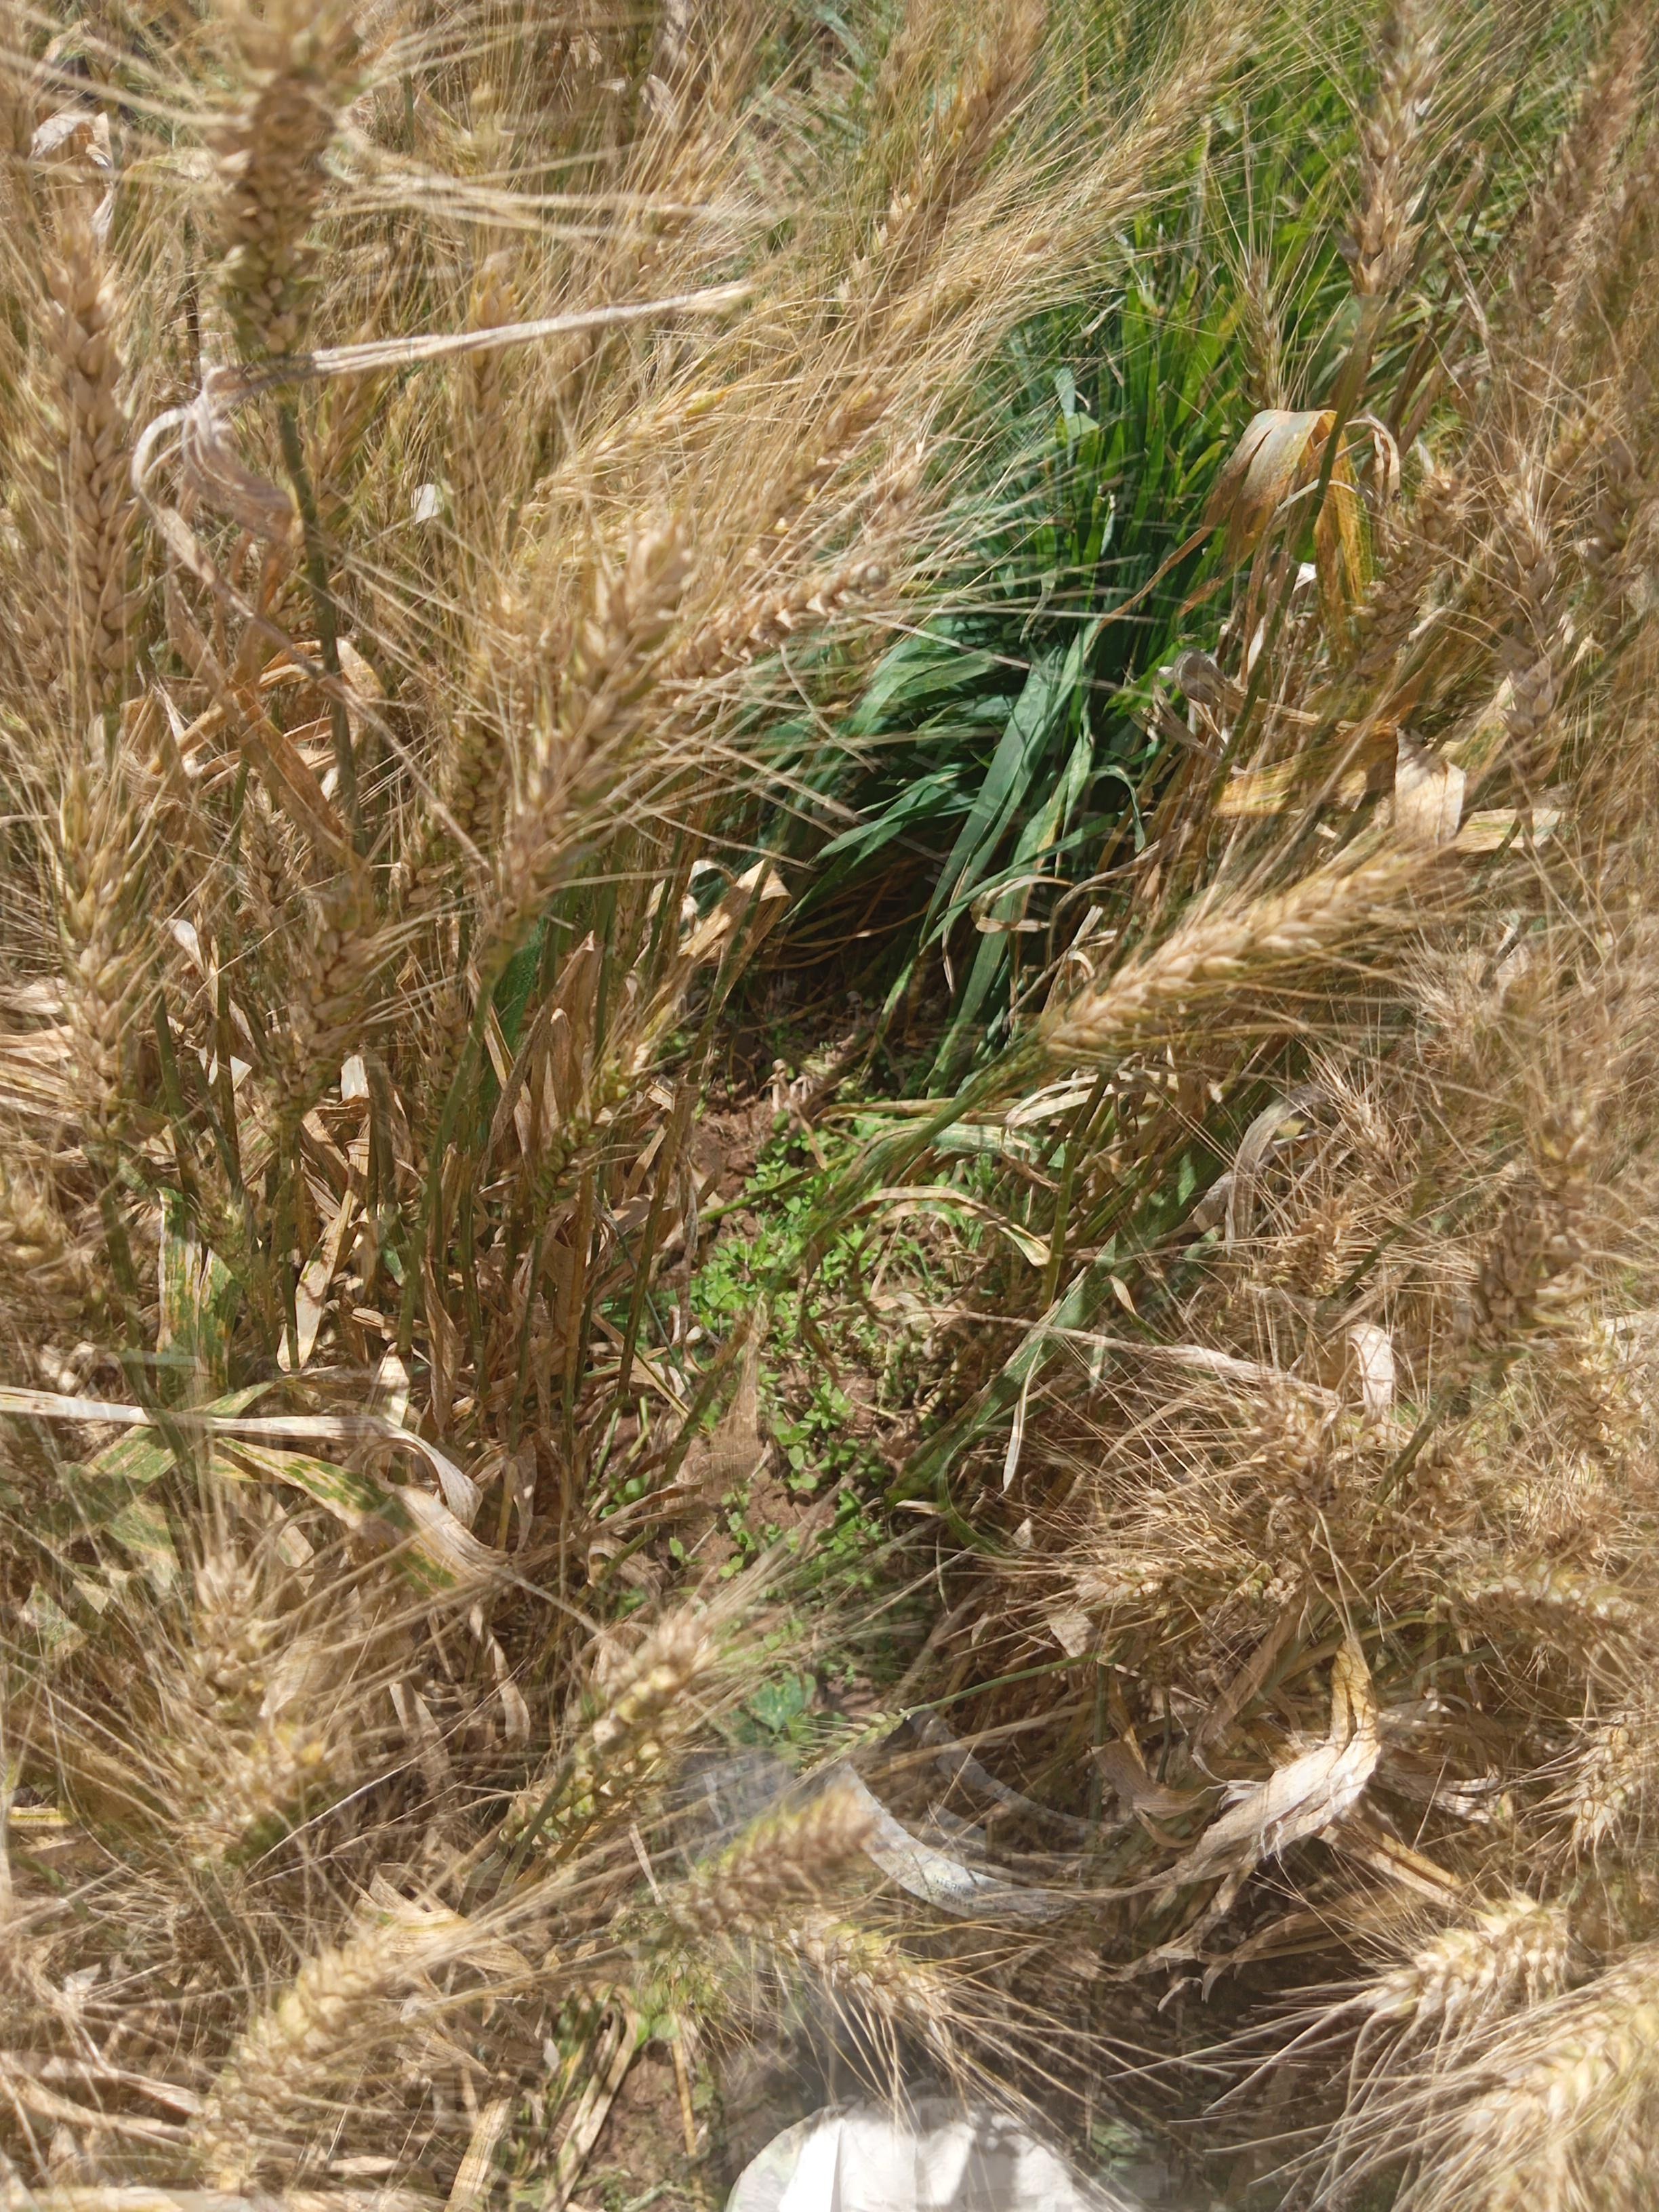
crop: wheat
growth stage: maturity
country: Kenya
